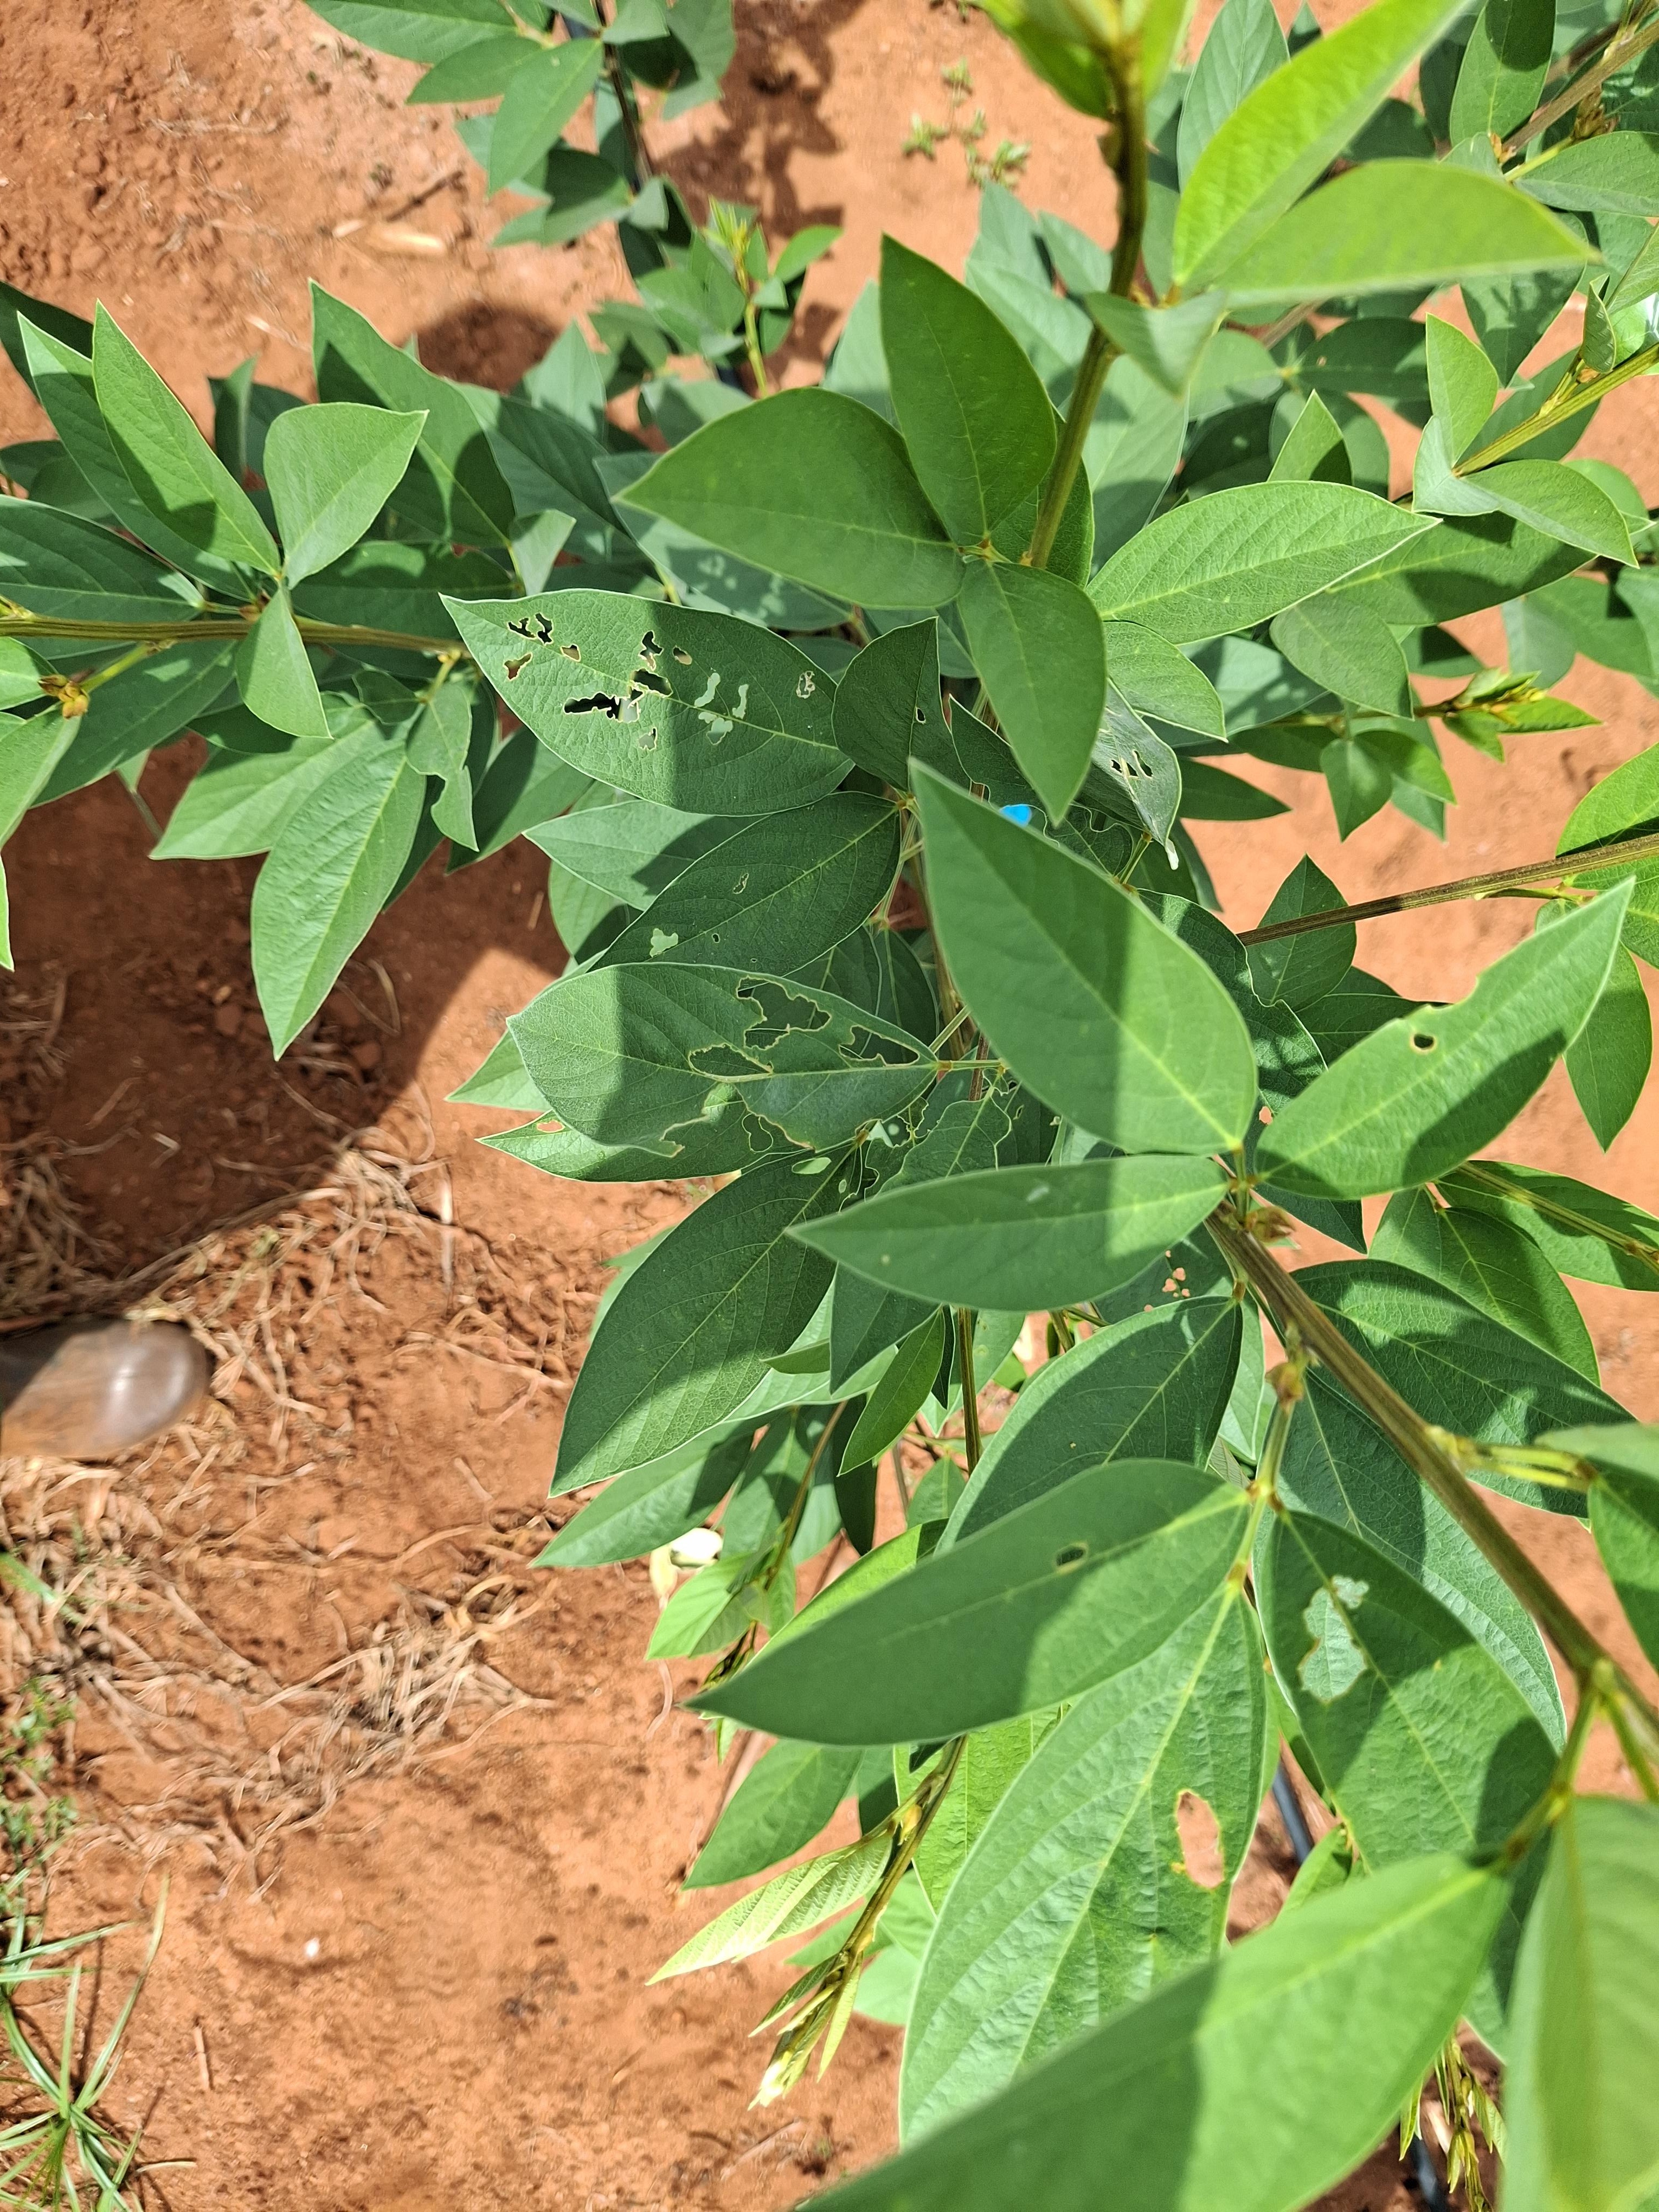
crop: pigeonpea
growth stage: vegetative
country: Kenya
